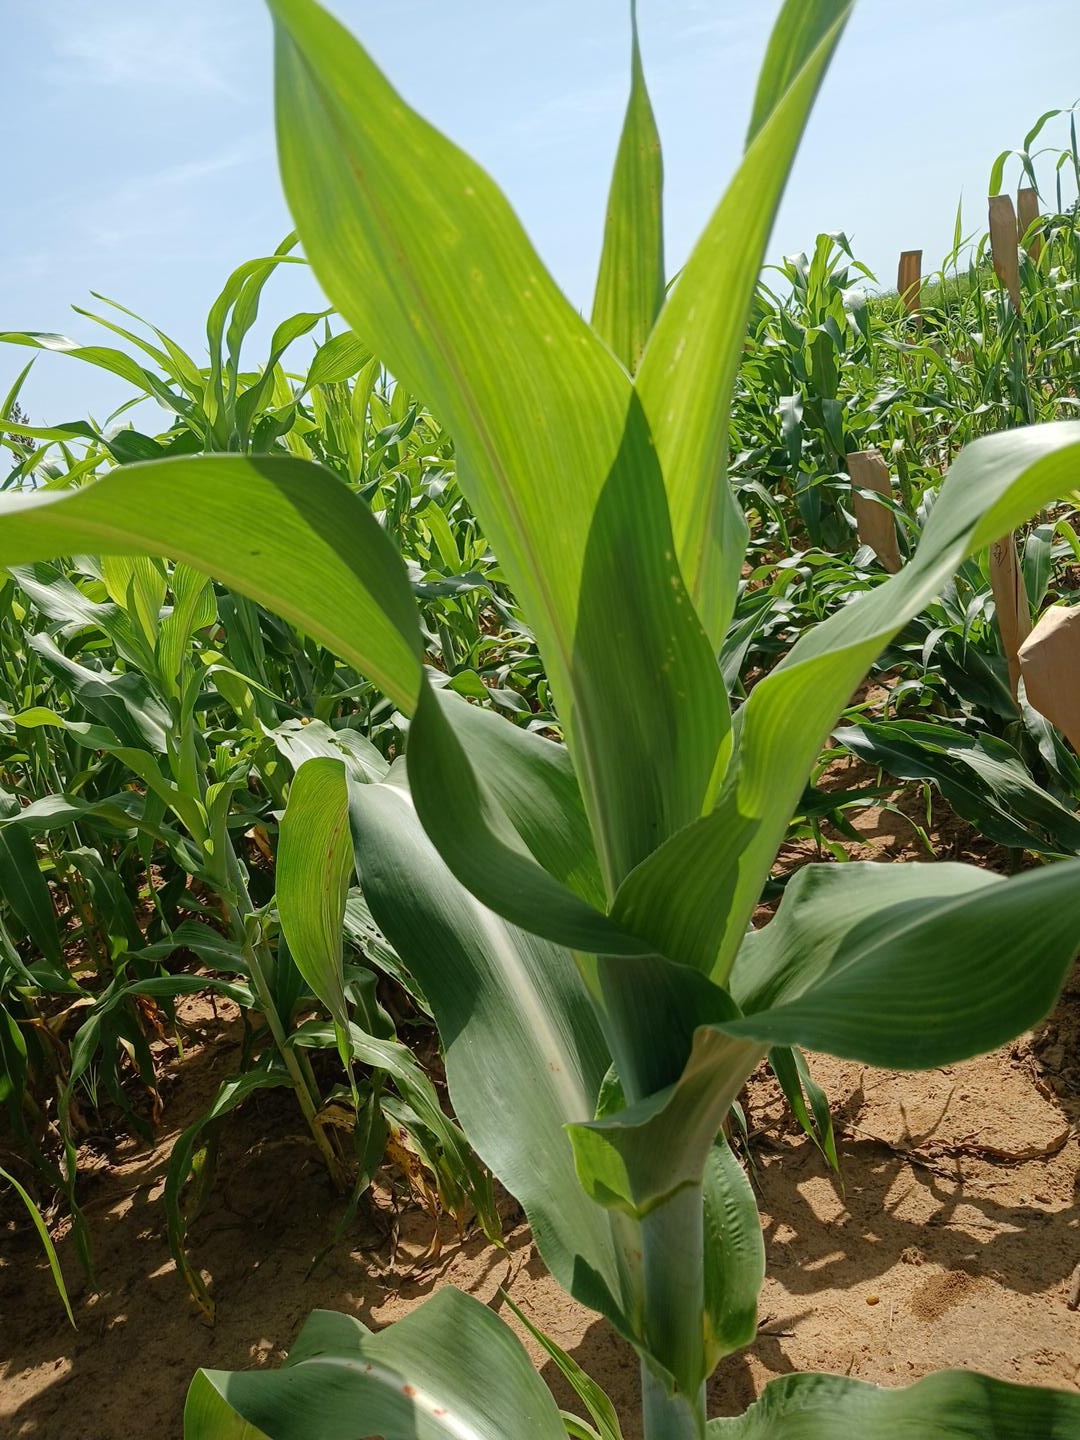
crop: sorghum
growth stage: vegetative
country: Senegal
